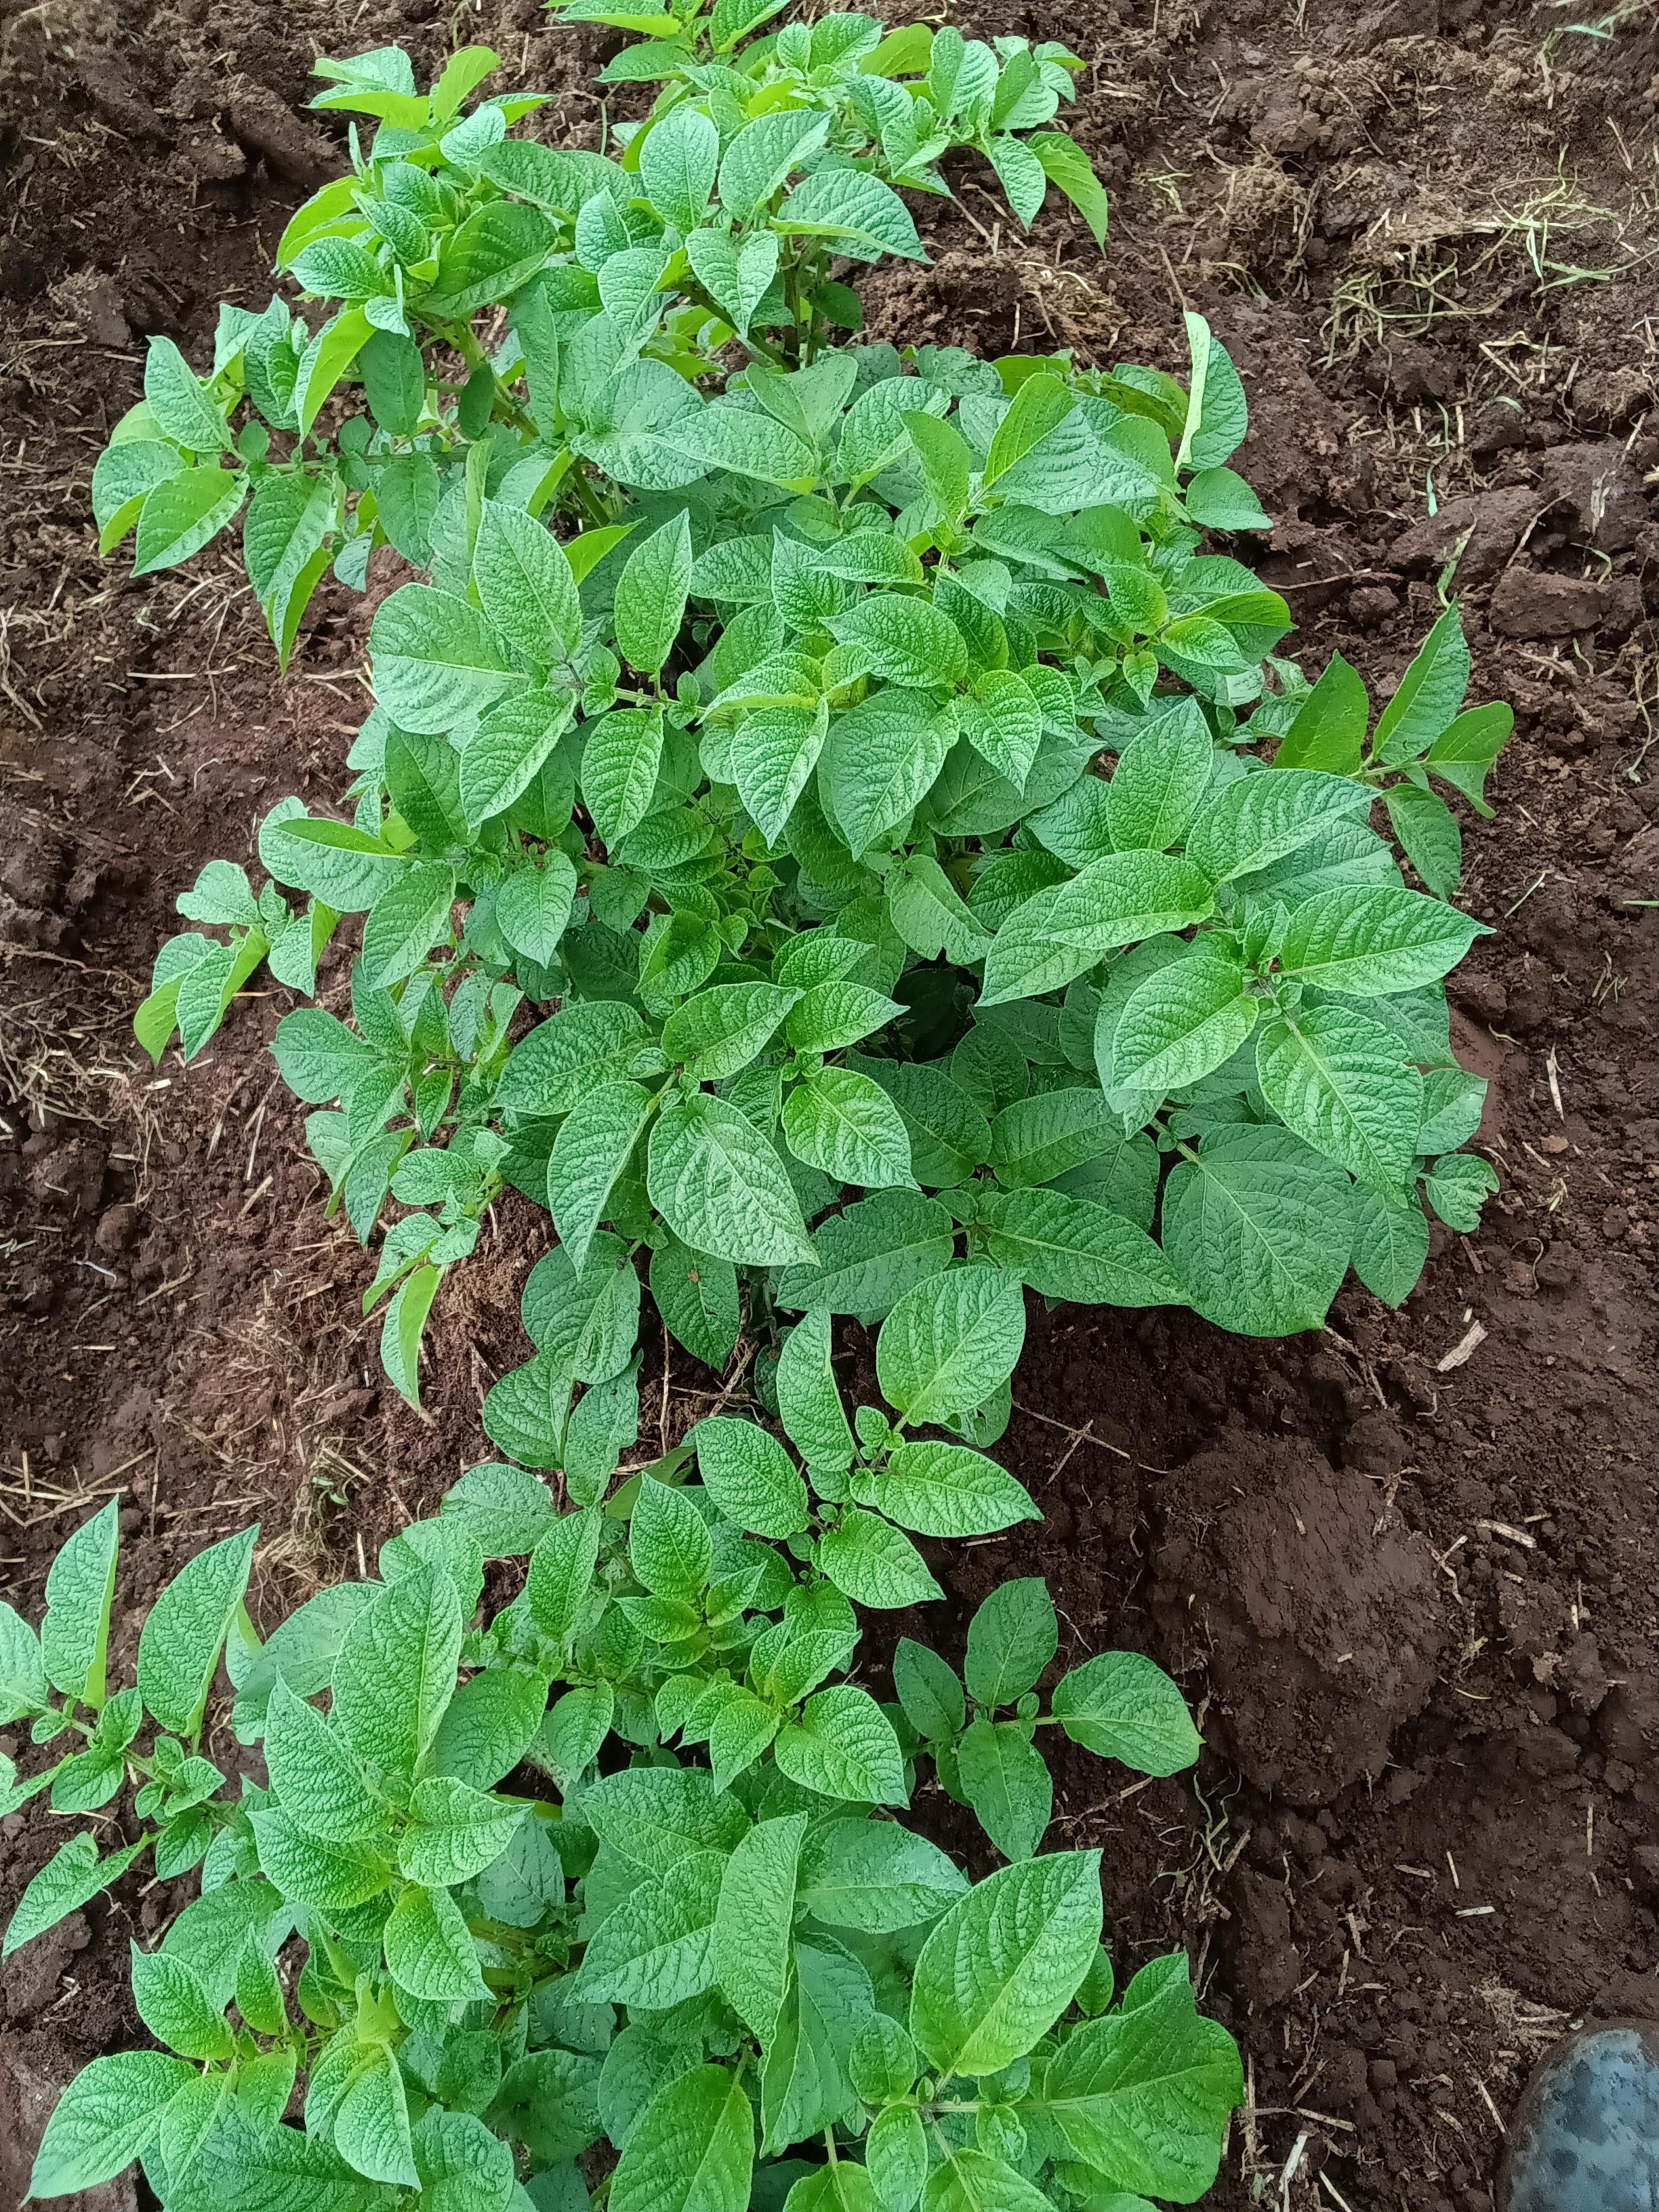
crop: potato
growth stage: vegetative
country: Kenya
